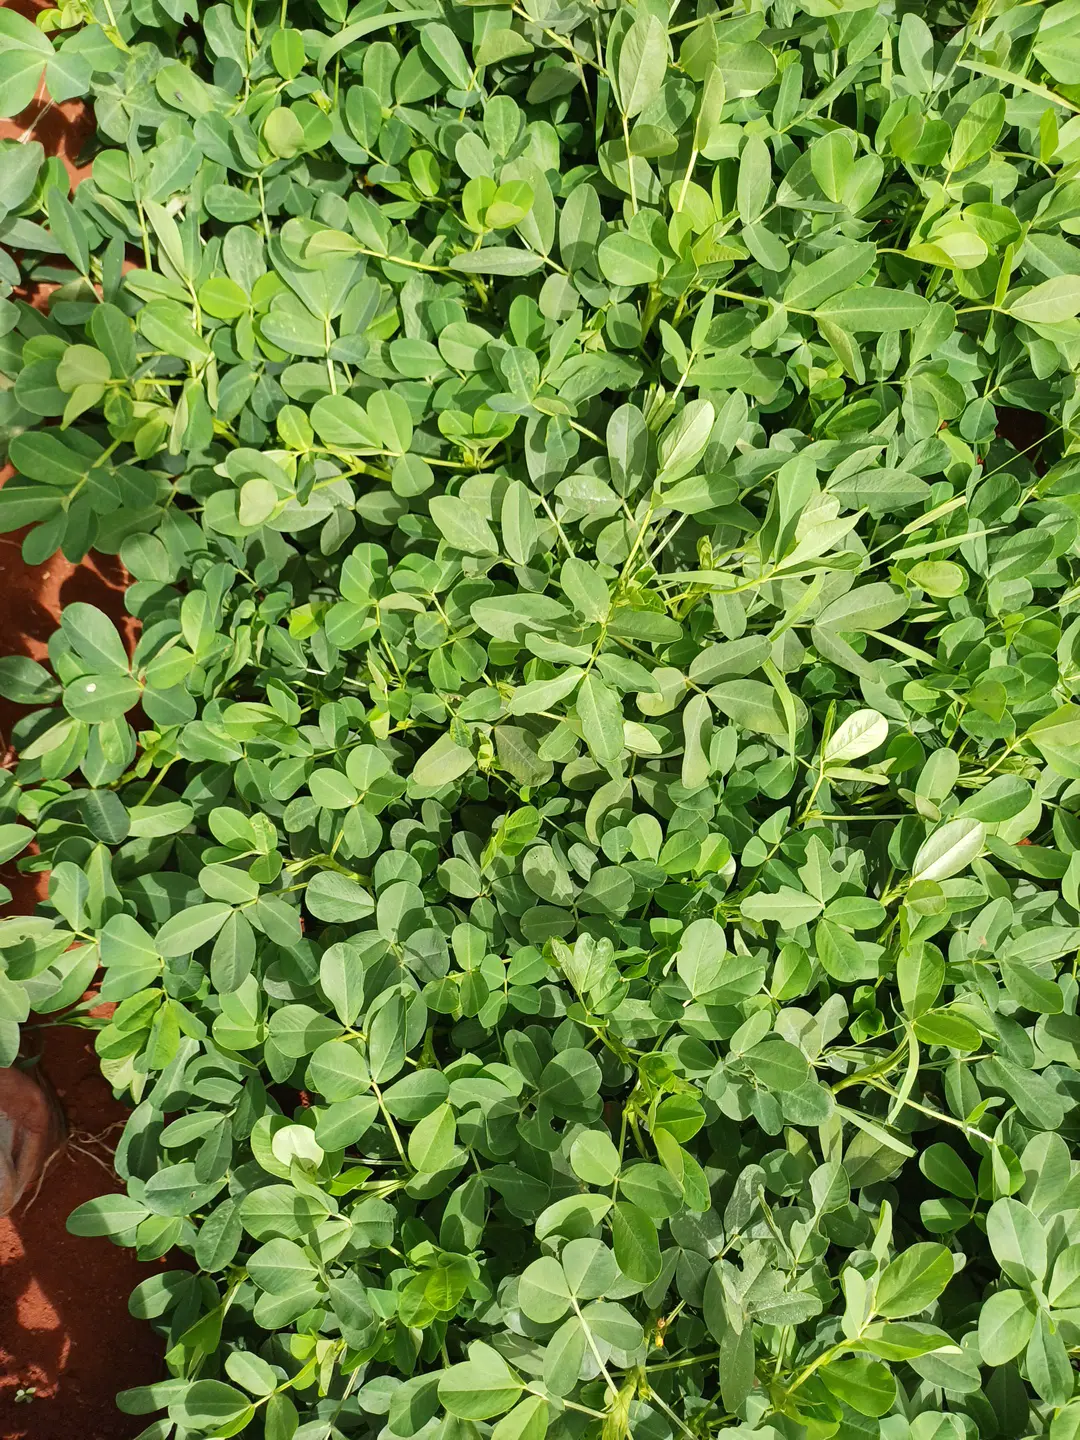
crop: groundnut
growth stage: flowering
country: Kenya
